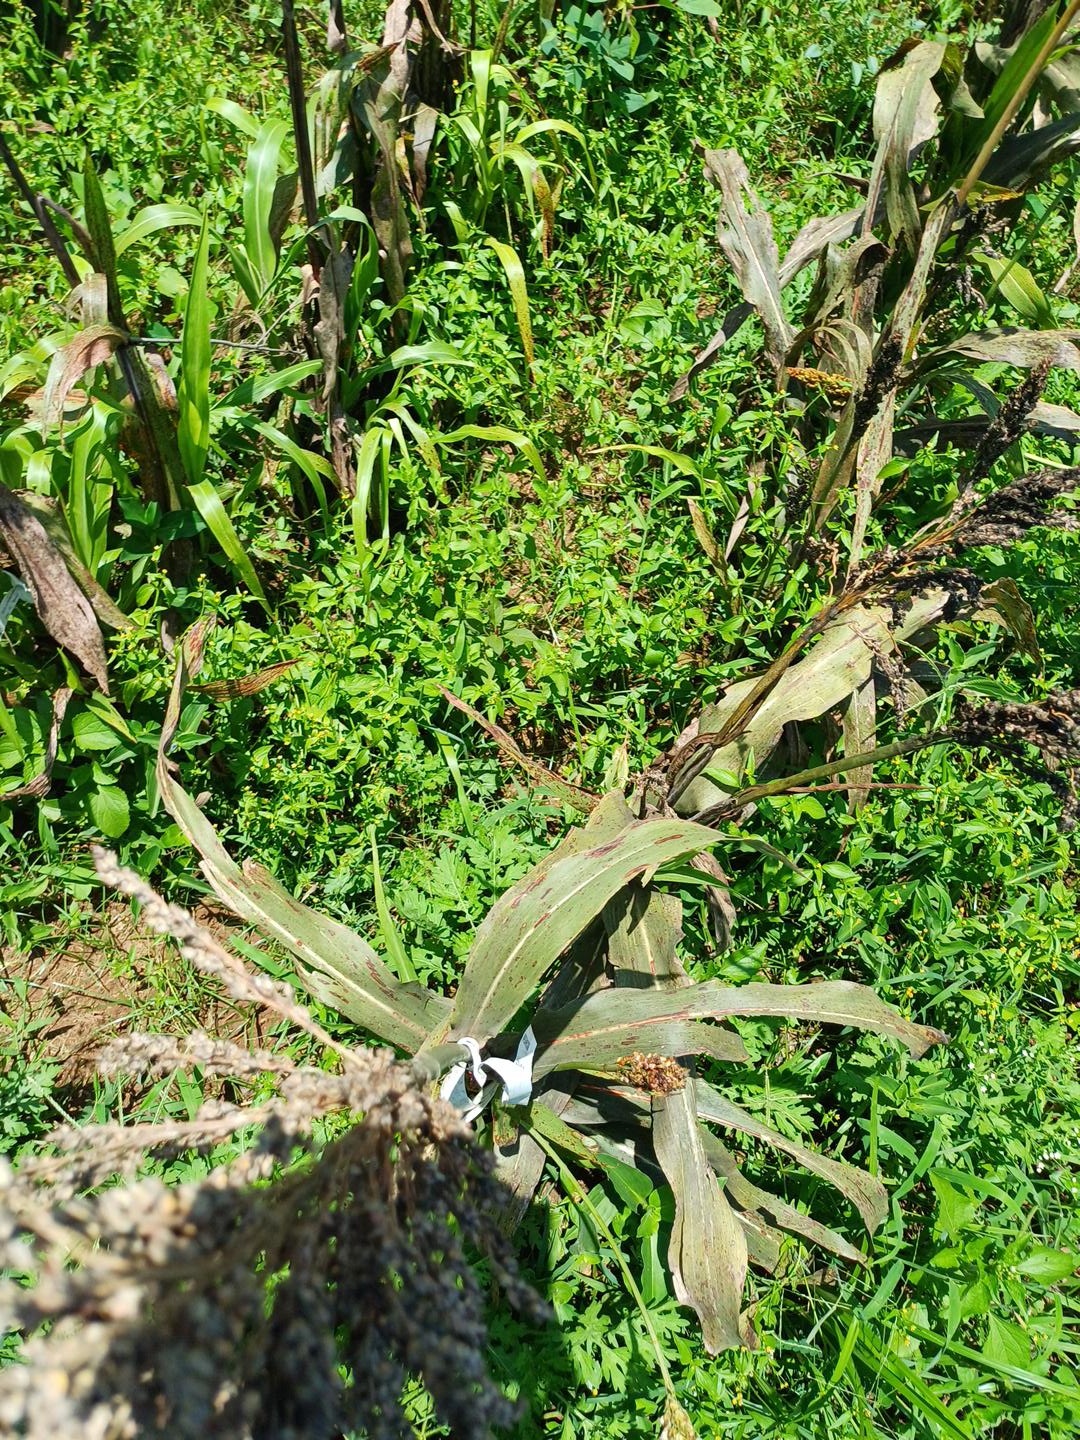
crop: sorghum
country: Kenya
